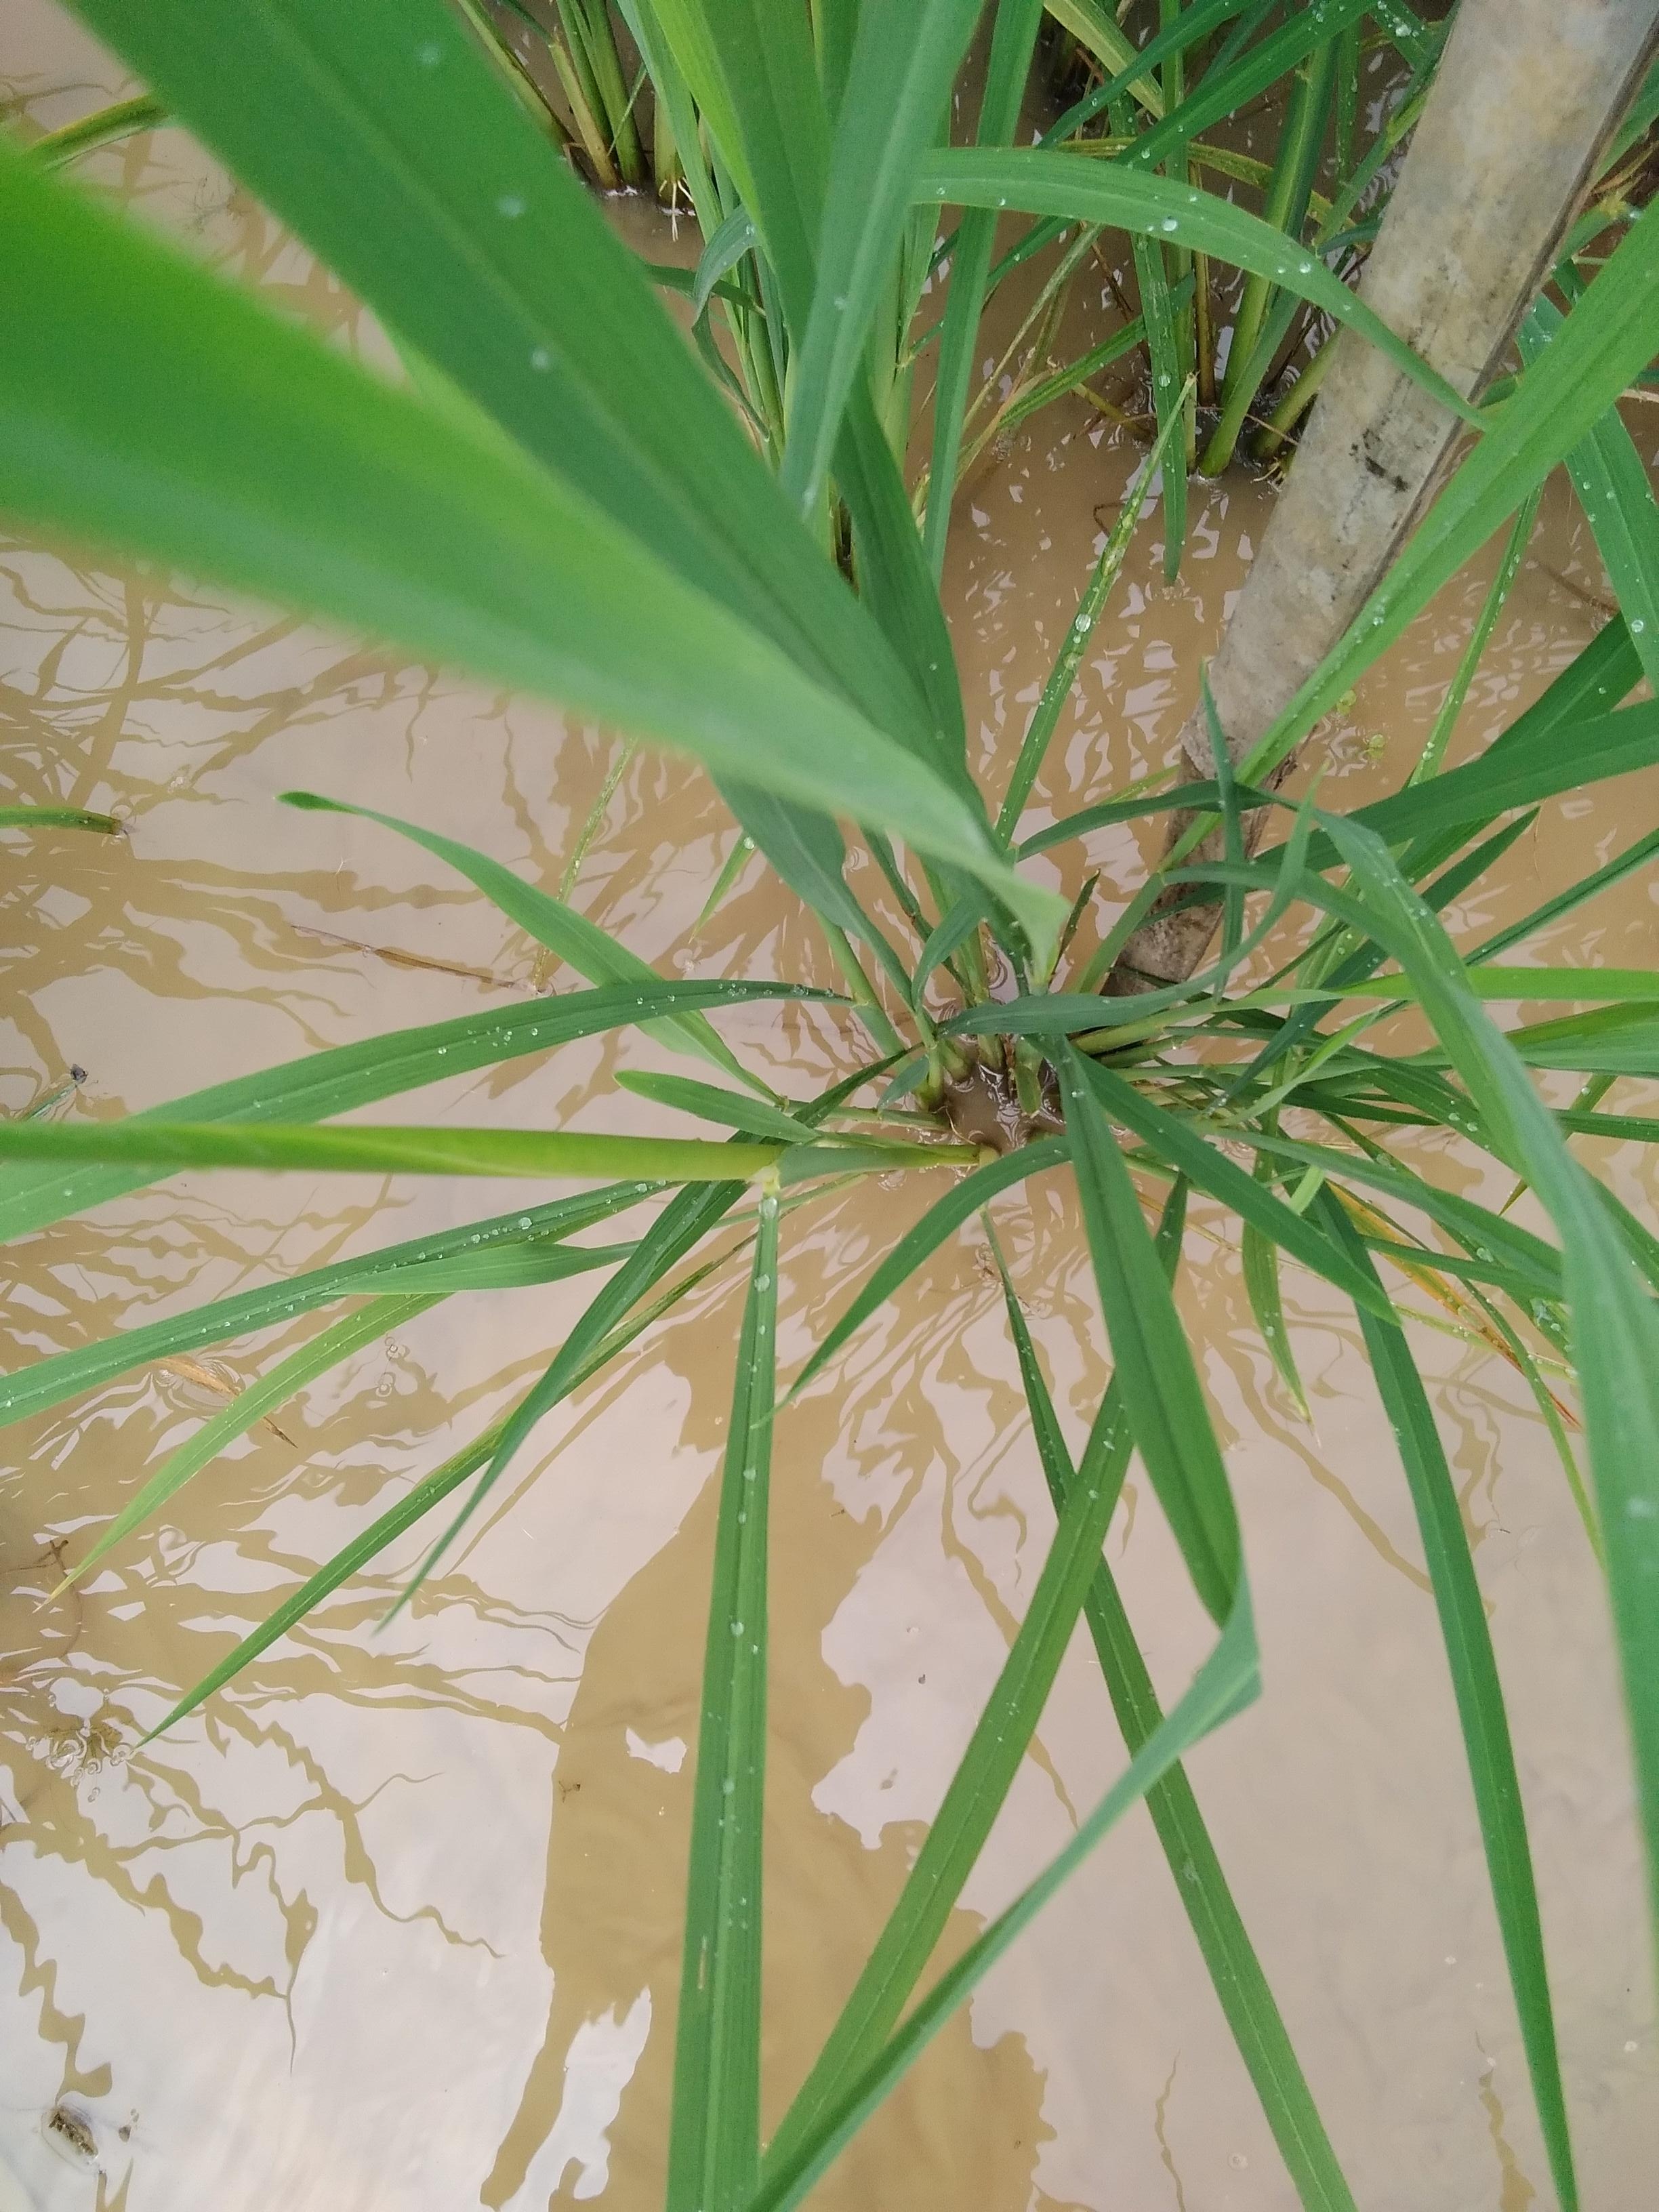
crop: rice
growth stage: booting
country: Nigeria
